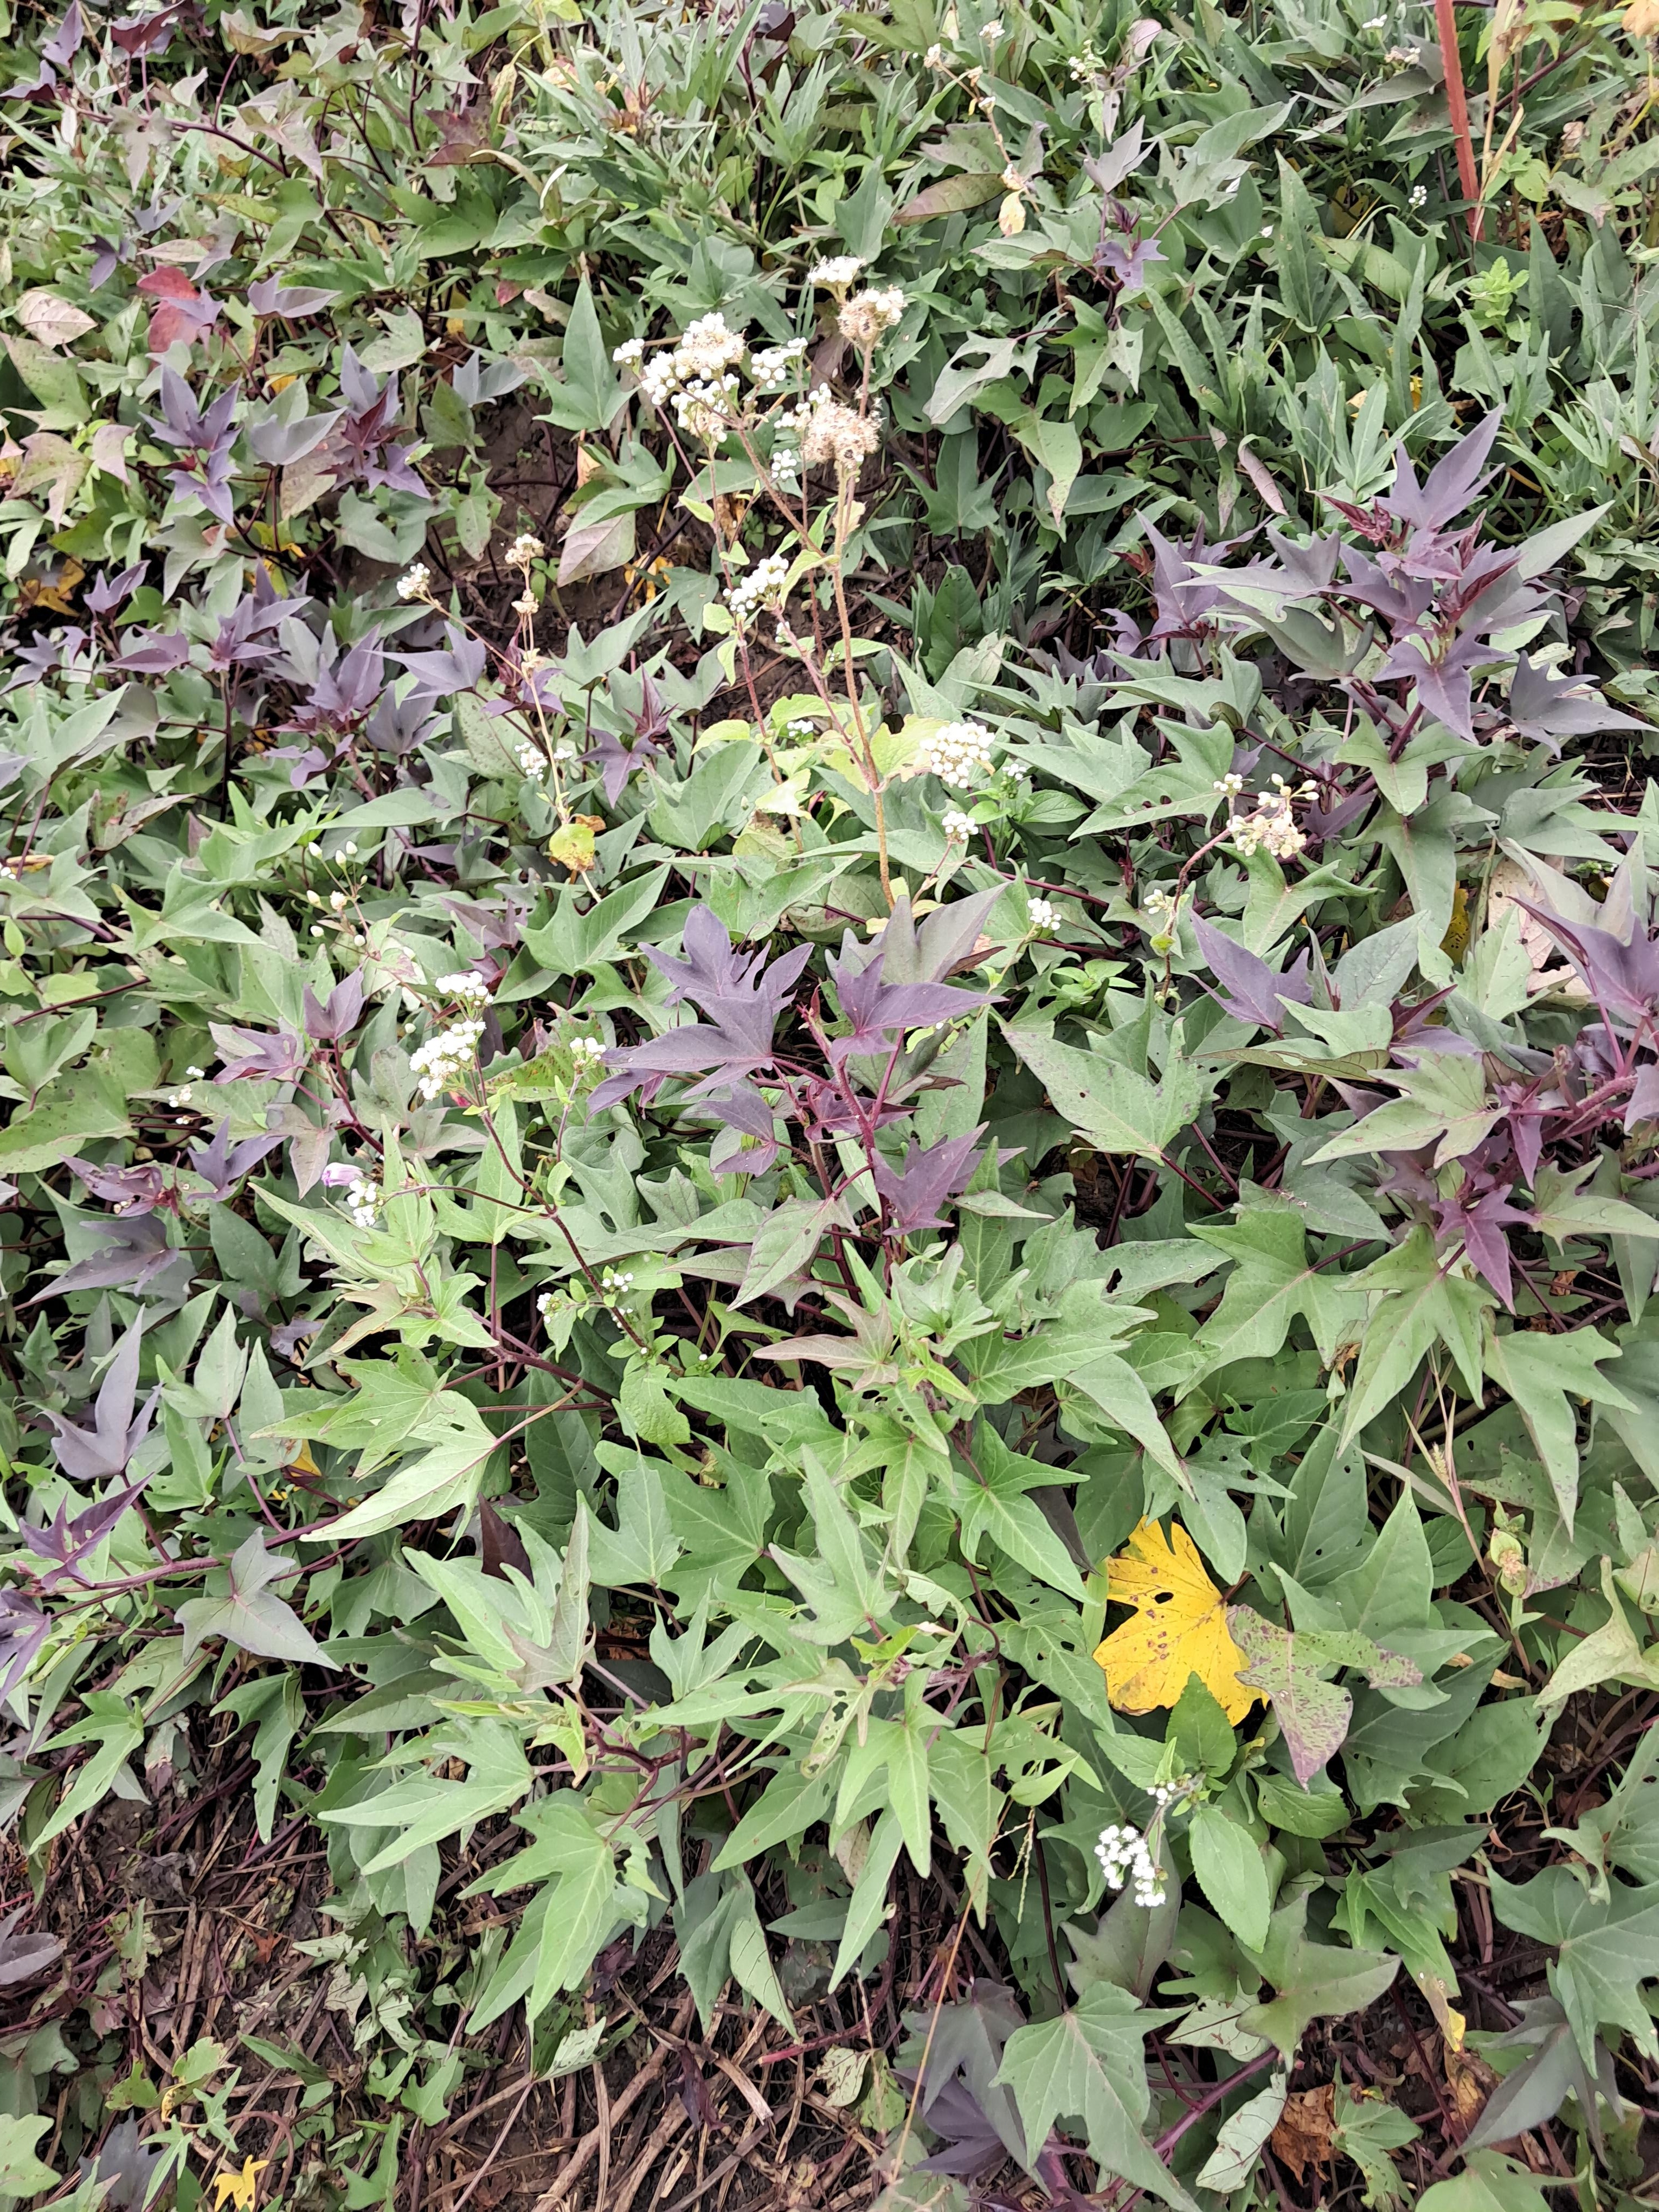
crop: sweet potato
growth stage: flowering
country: Tanzania
